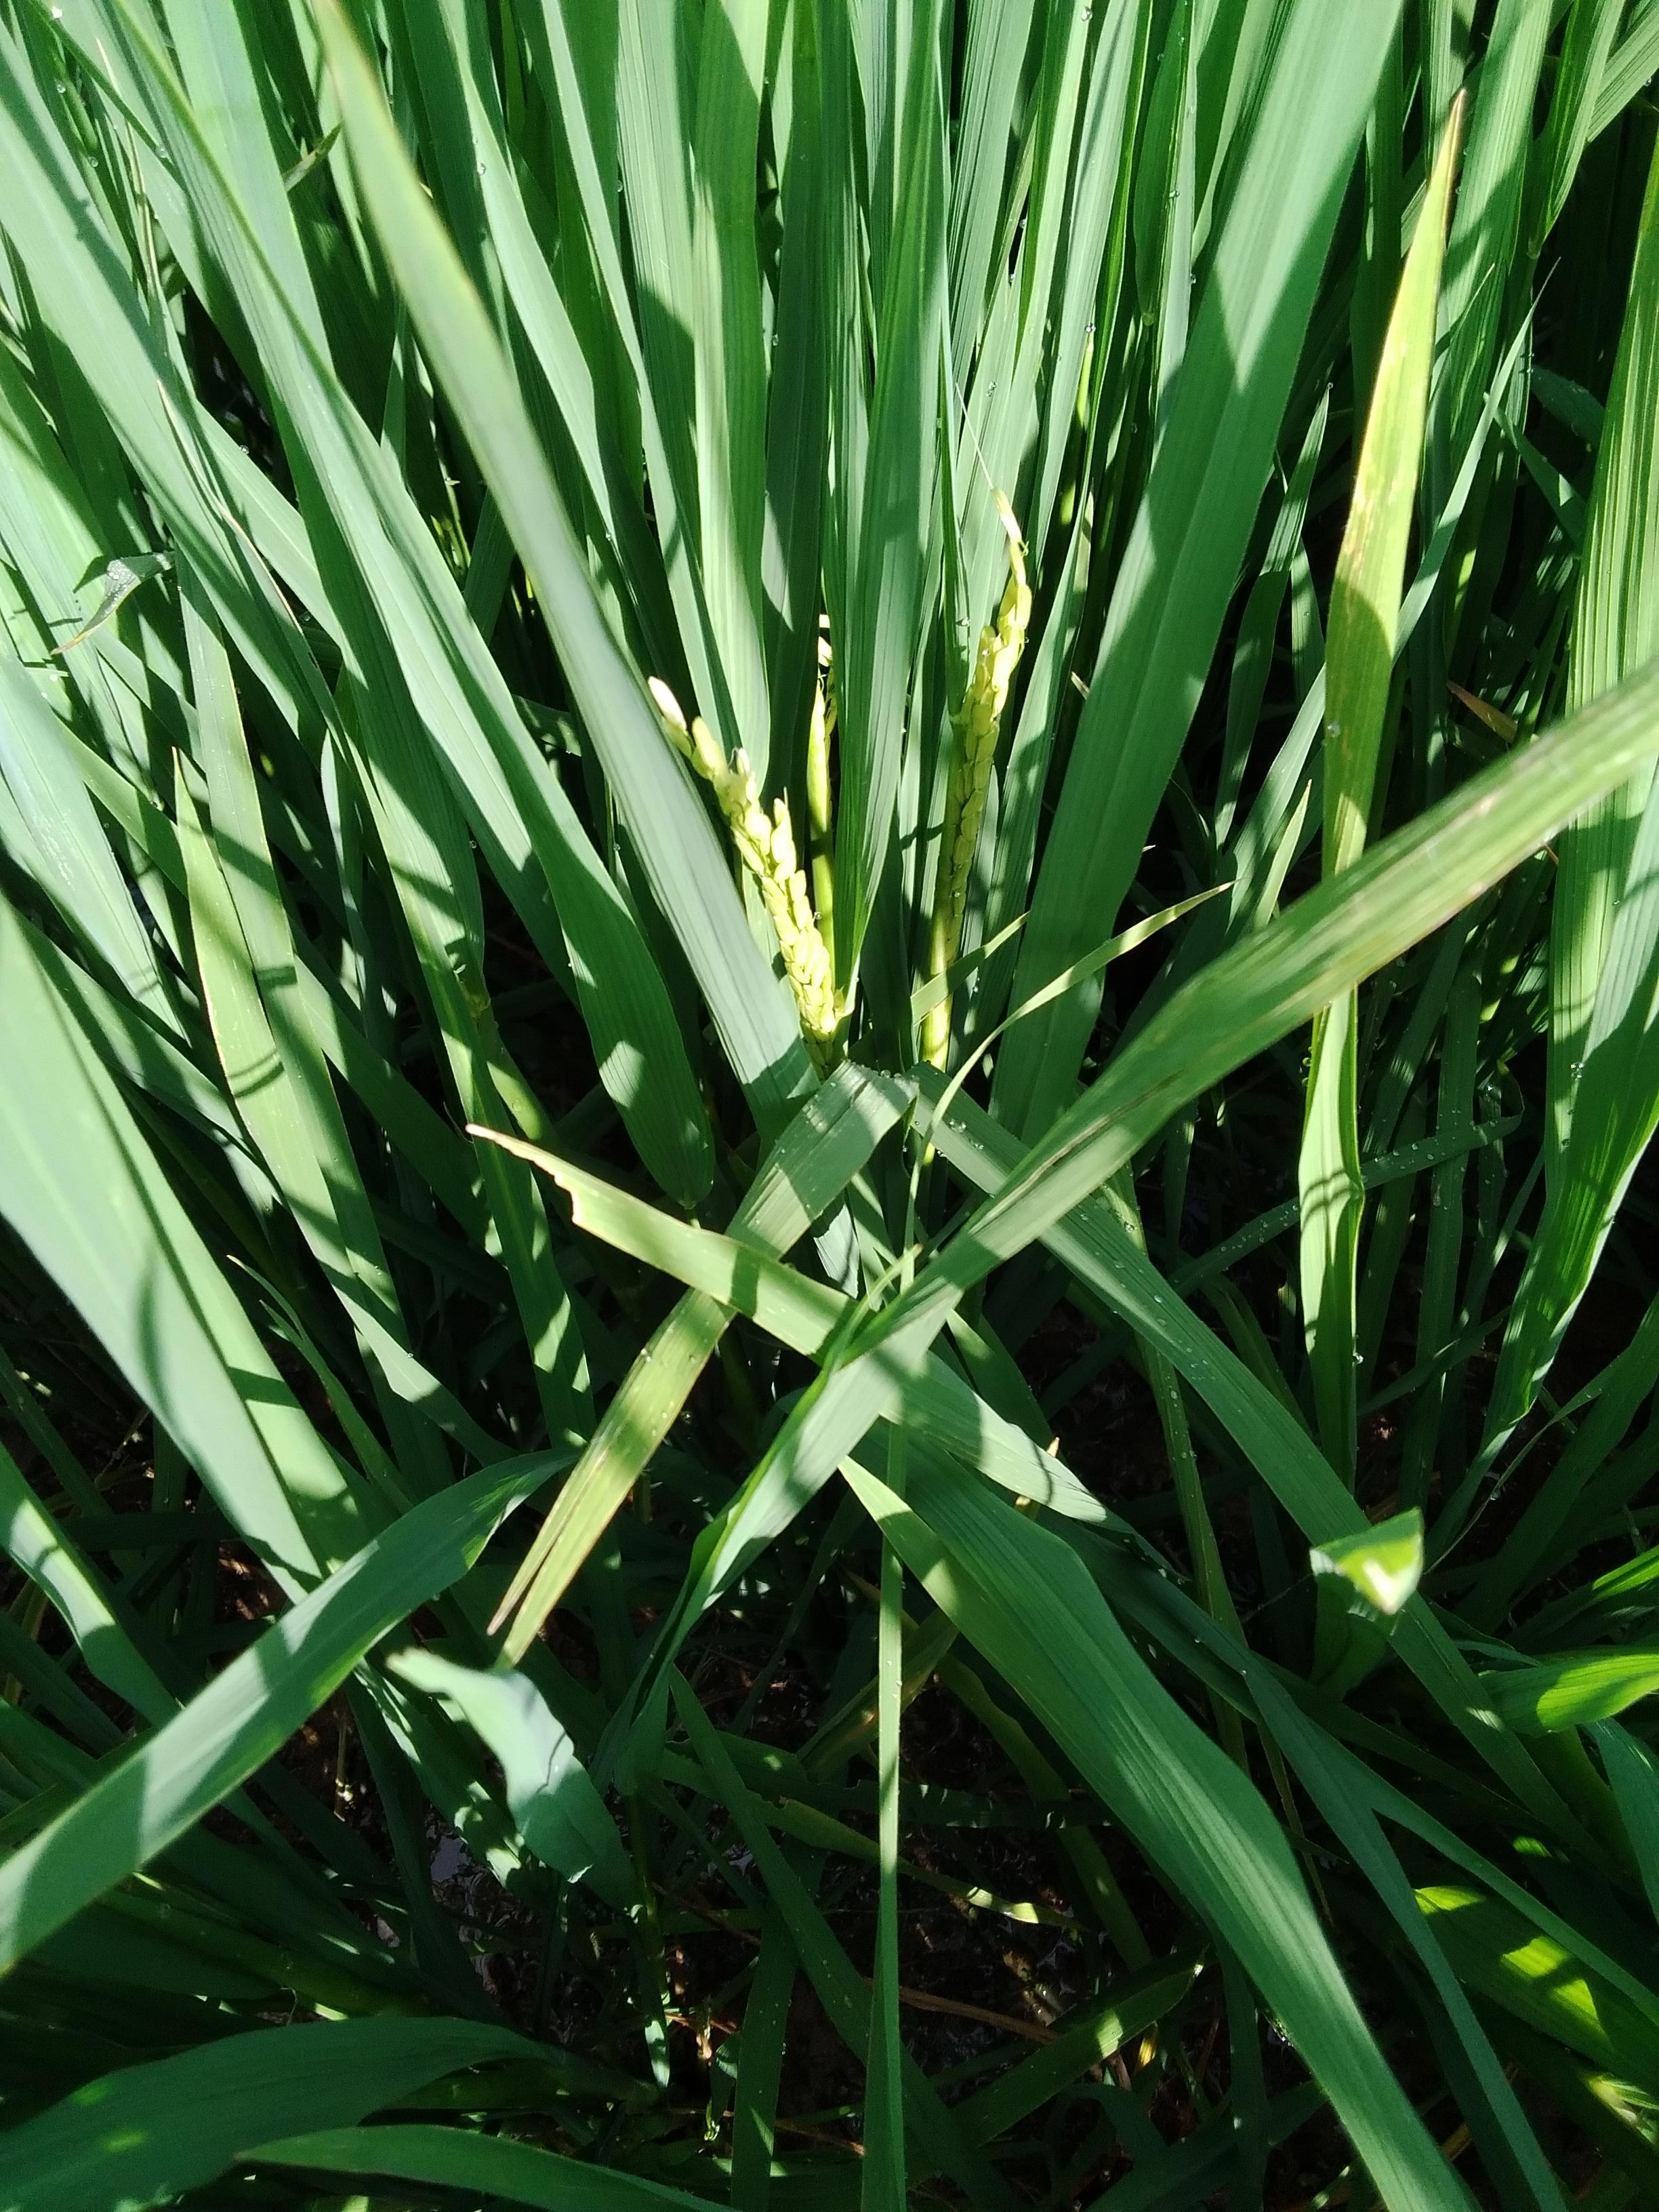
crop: rice
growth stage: heading
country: Nigeria
